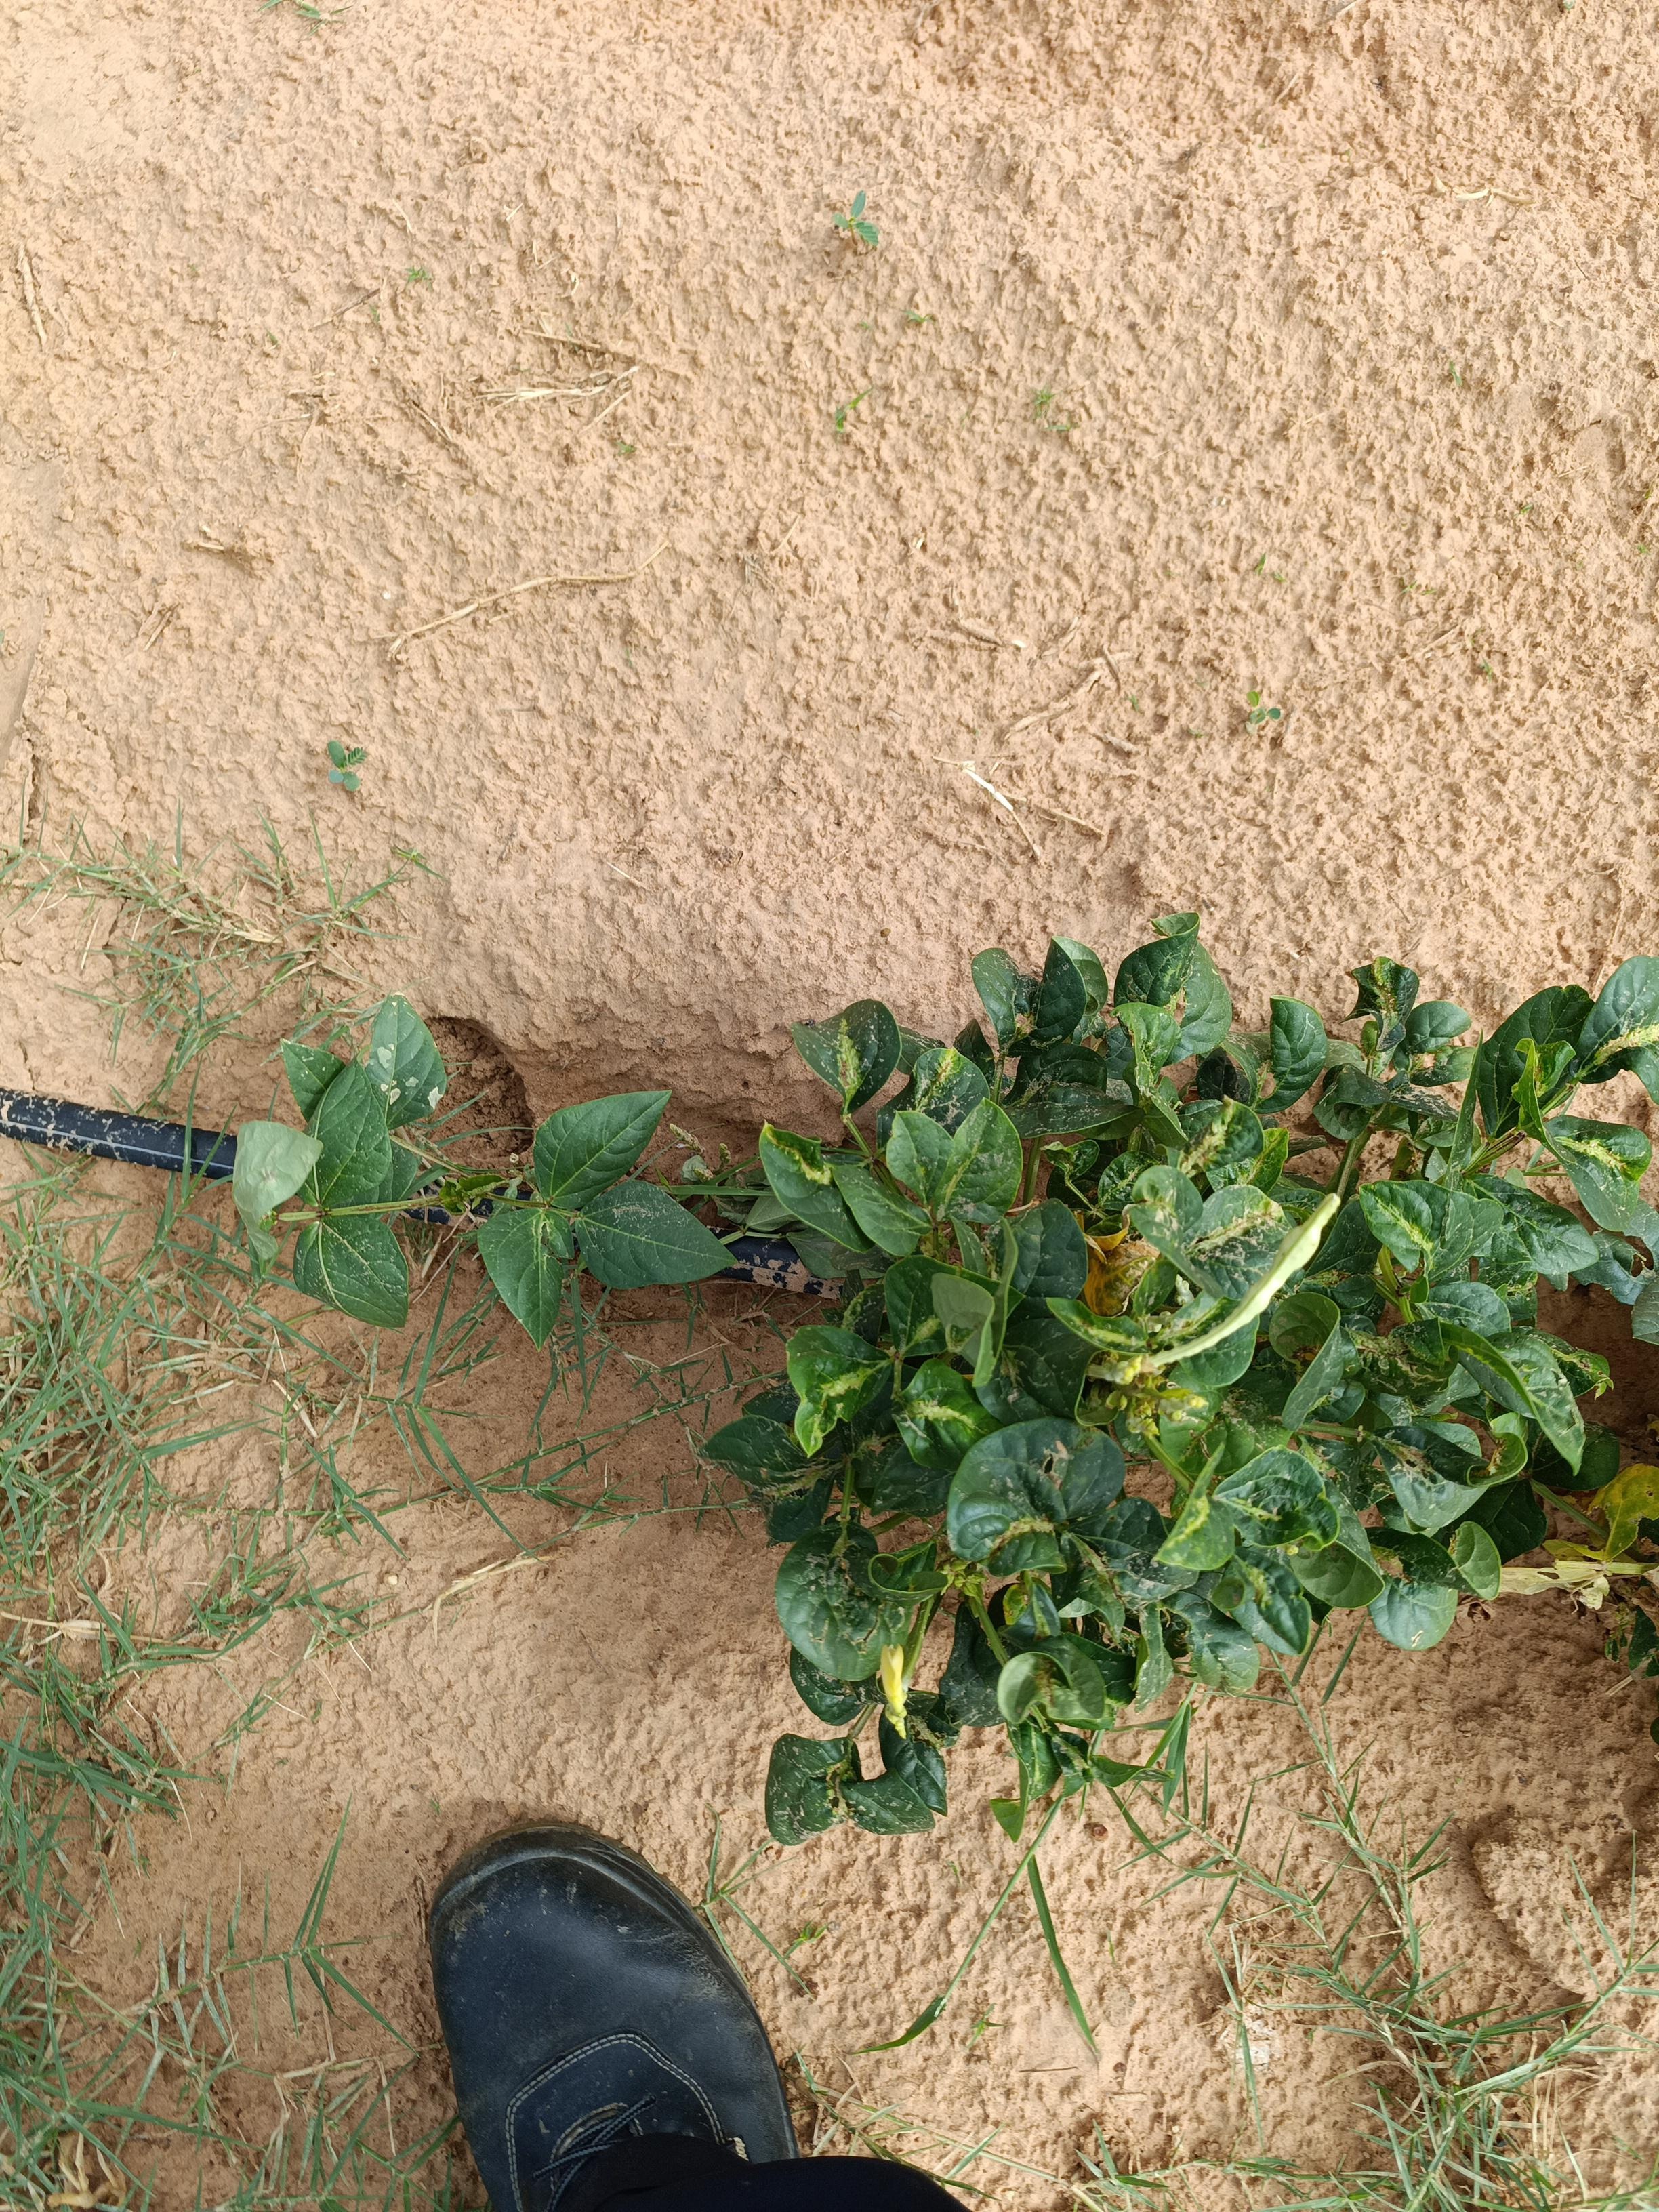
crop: cowpea
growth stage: flowering
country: Nigeria
